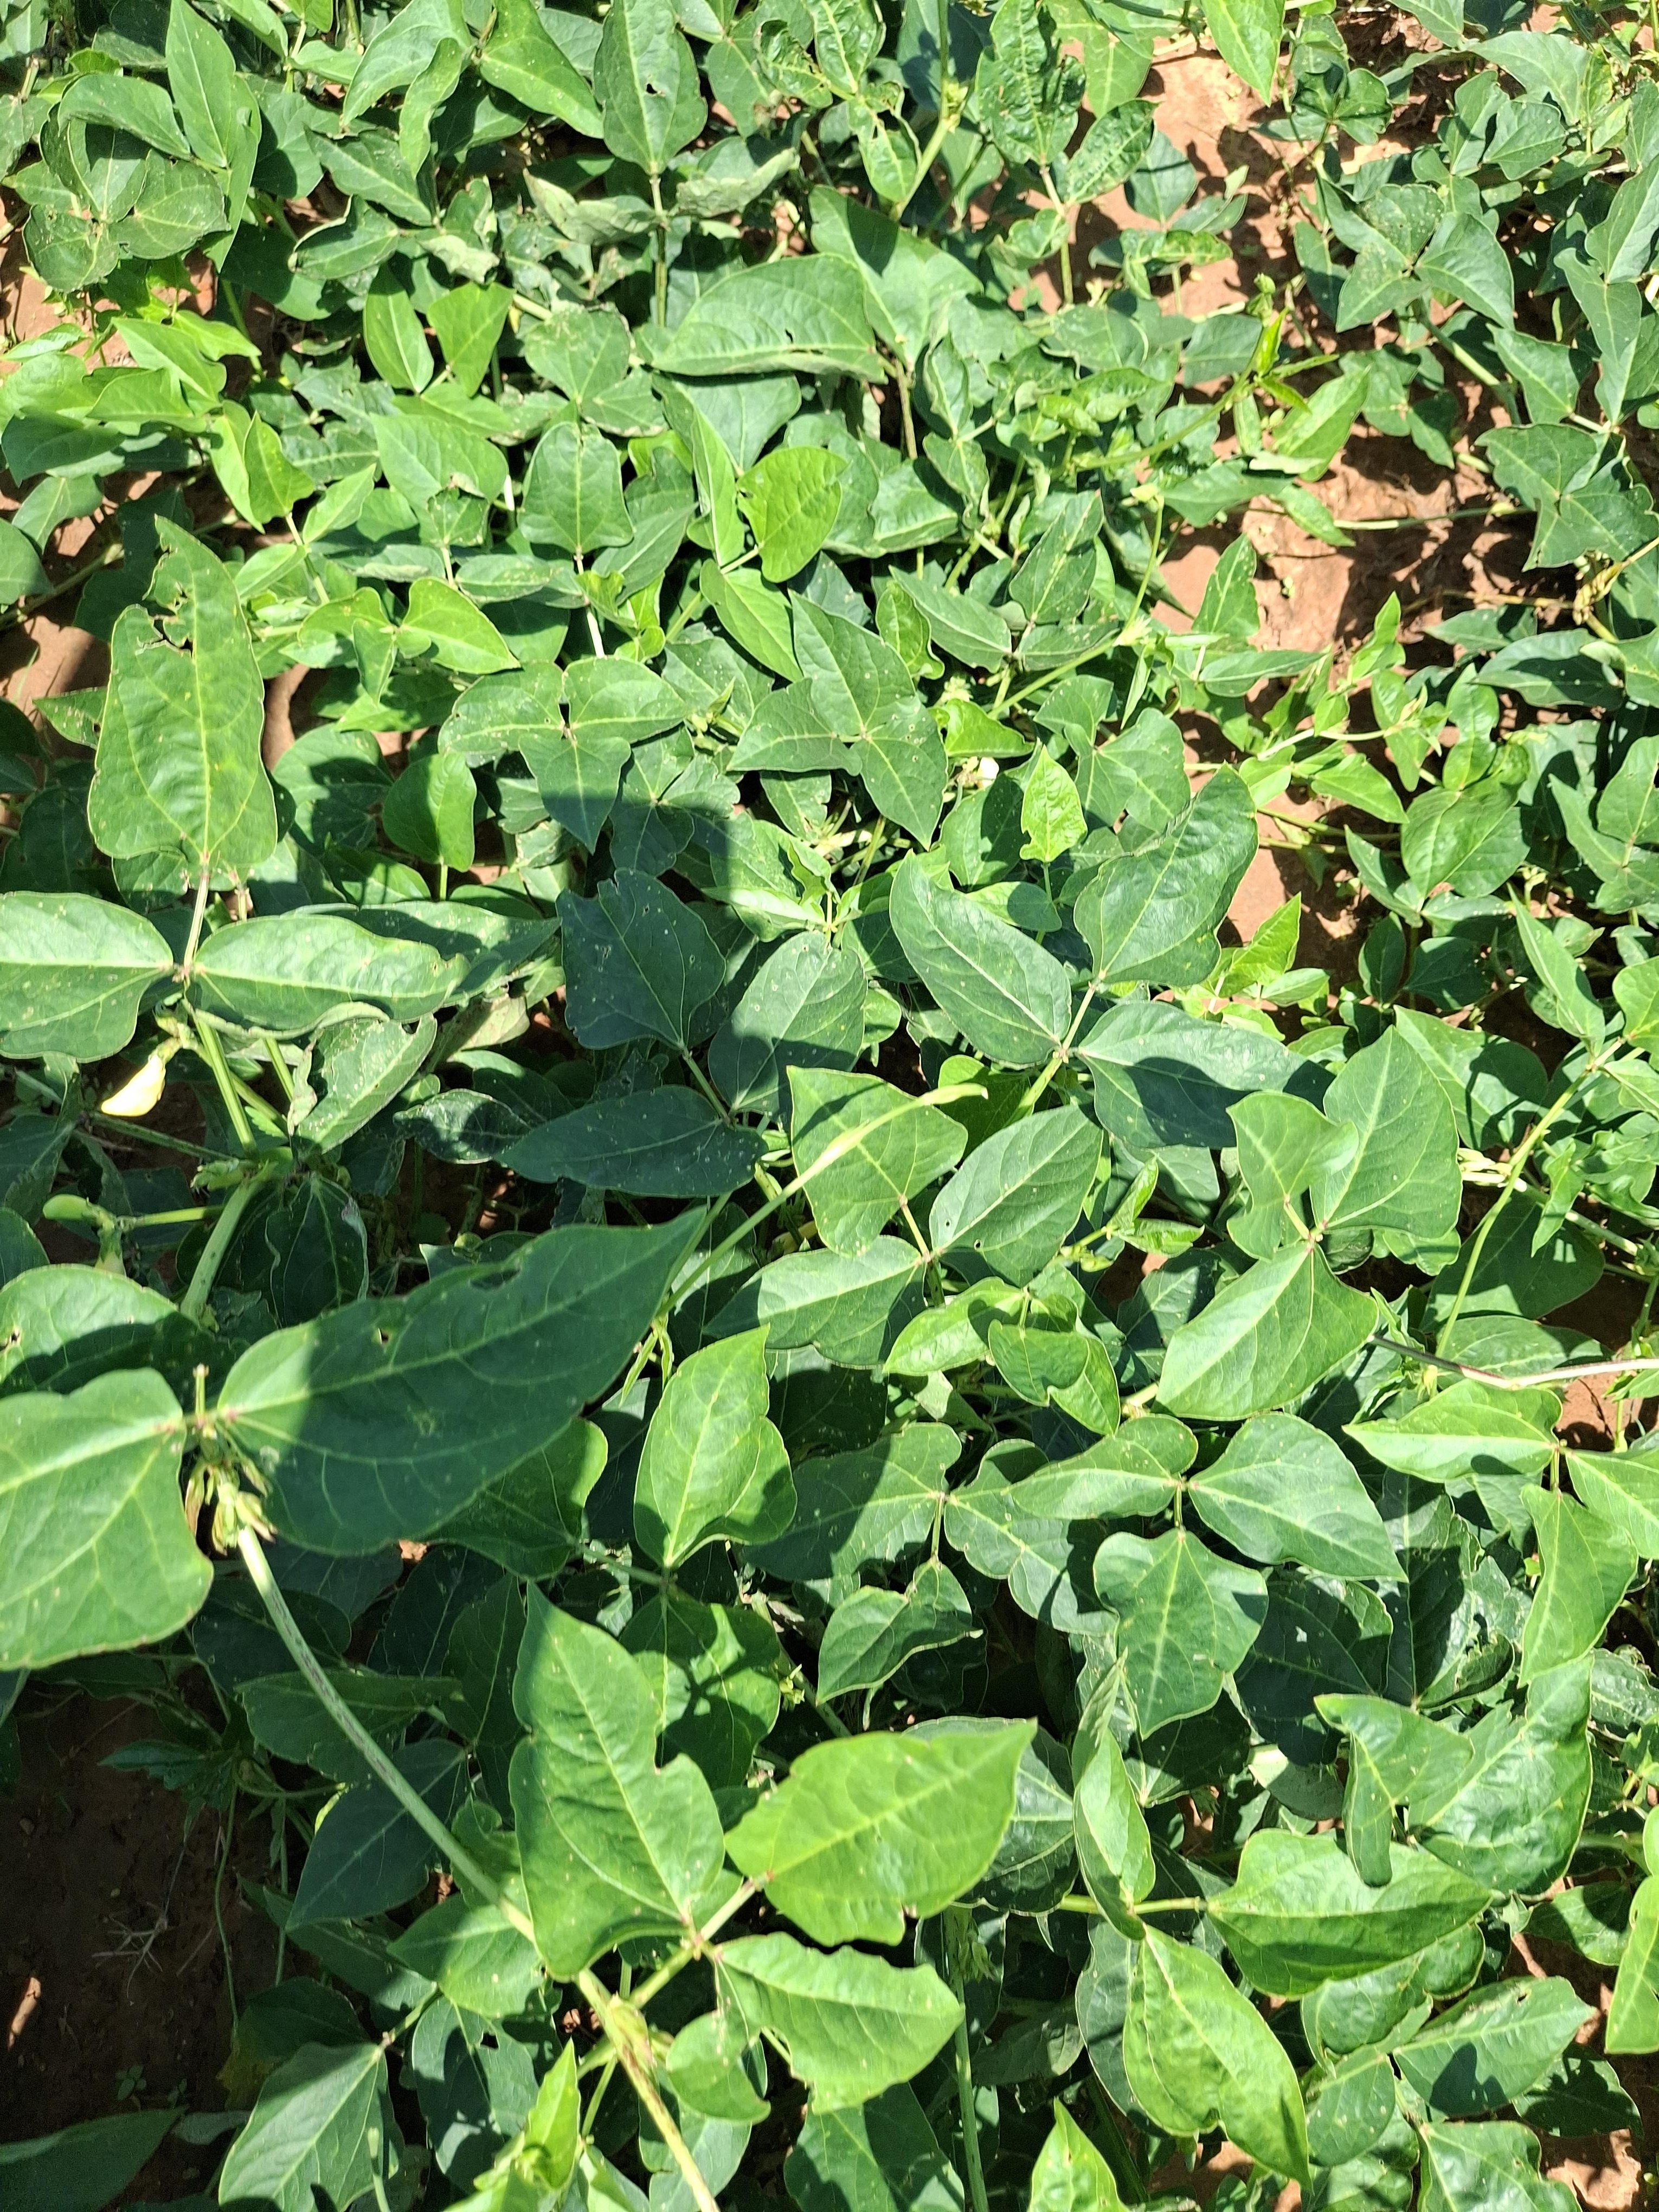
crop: cowpea
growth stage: flowering
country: Nigeria
